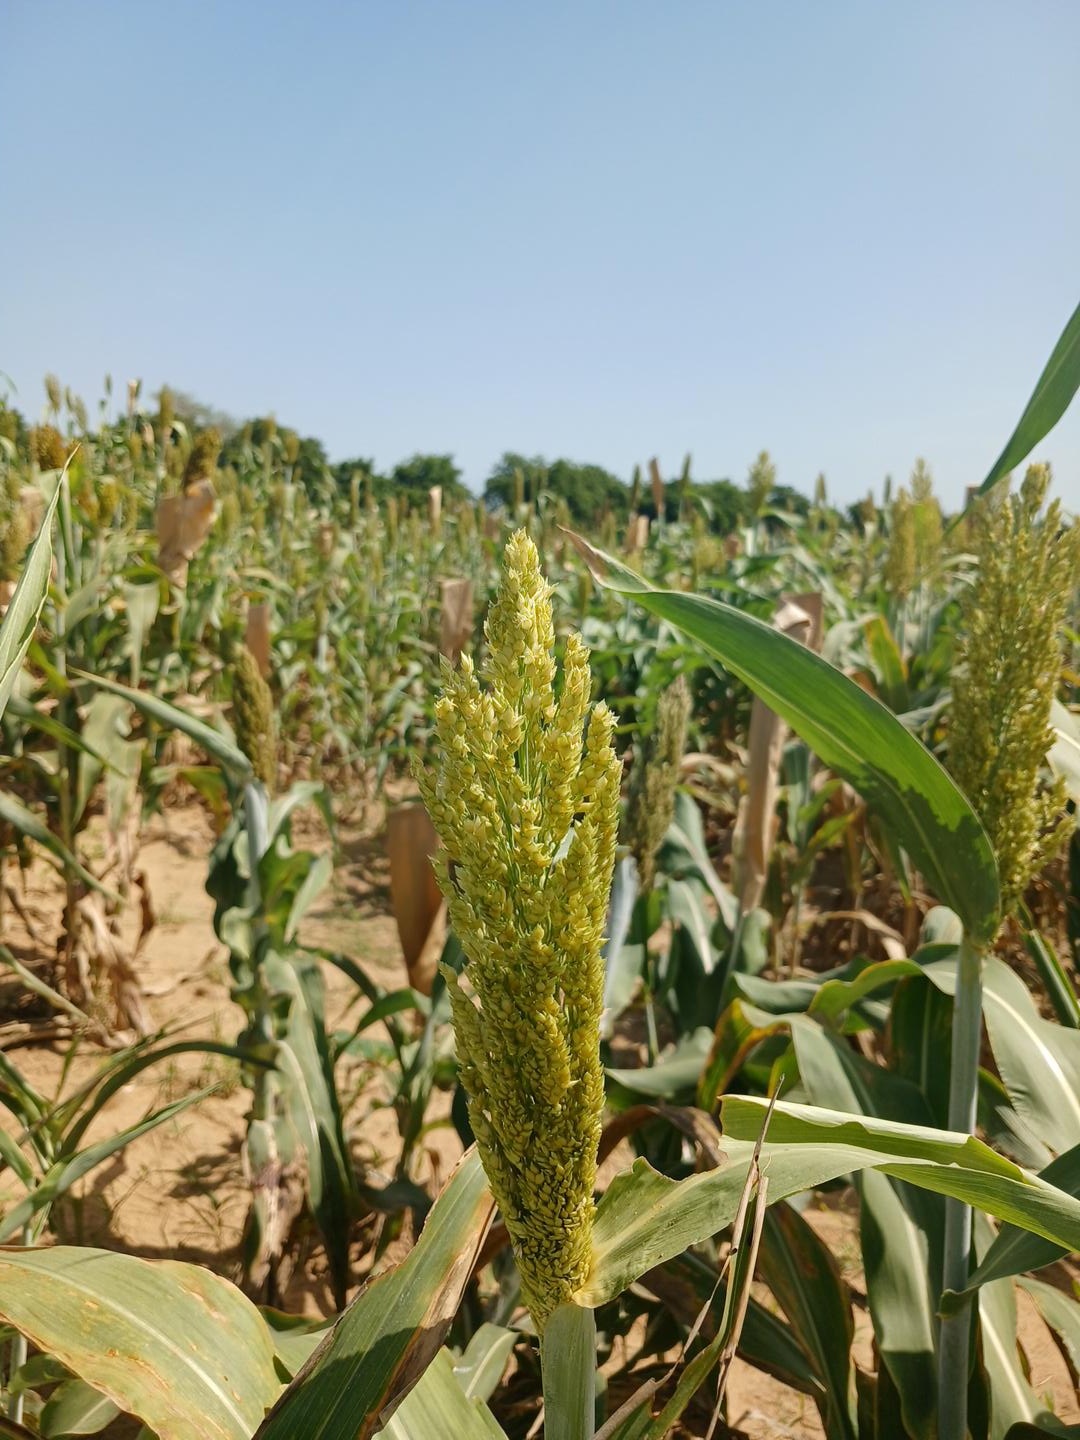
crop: sorghum
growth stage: flowering
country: Senegal
